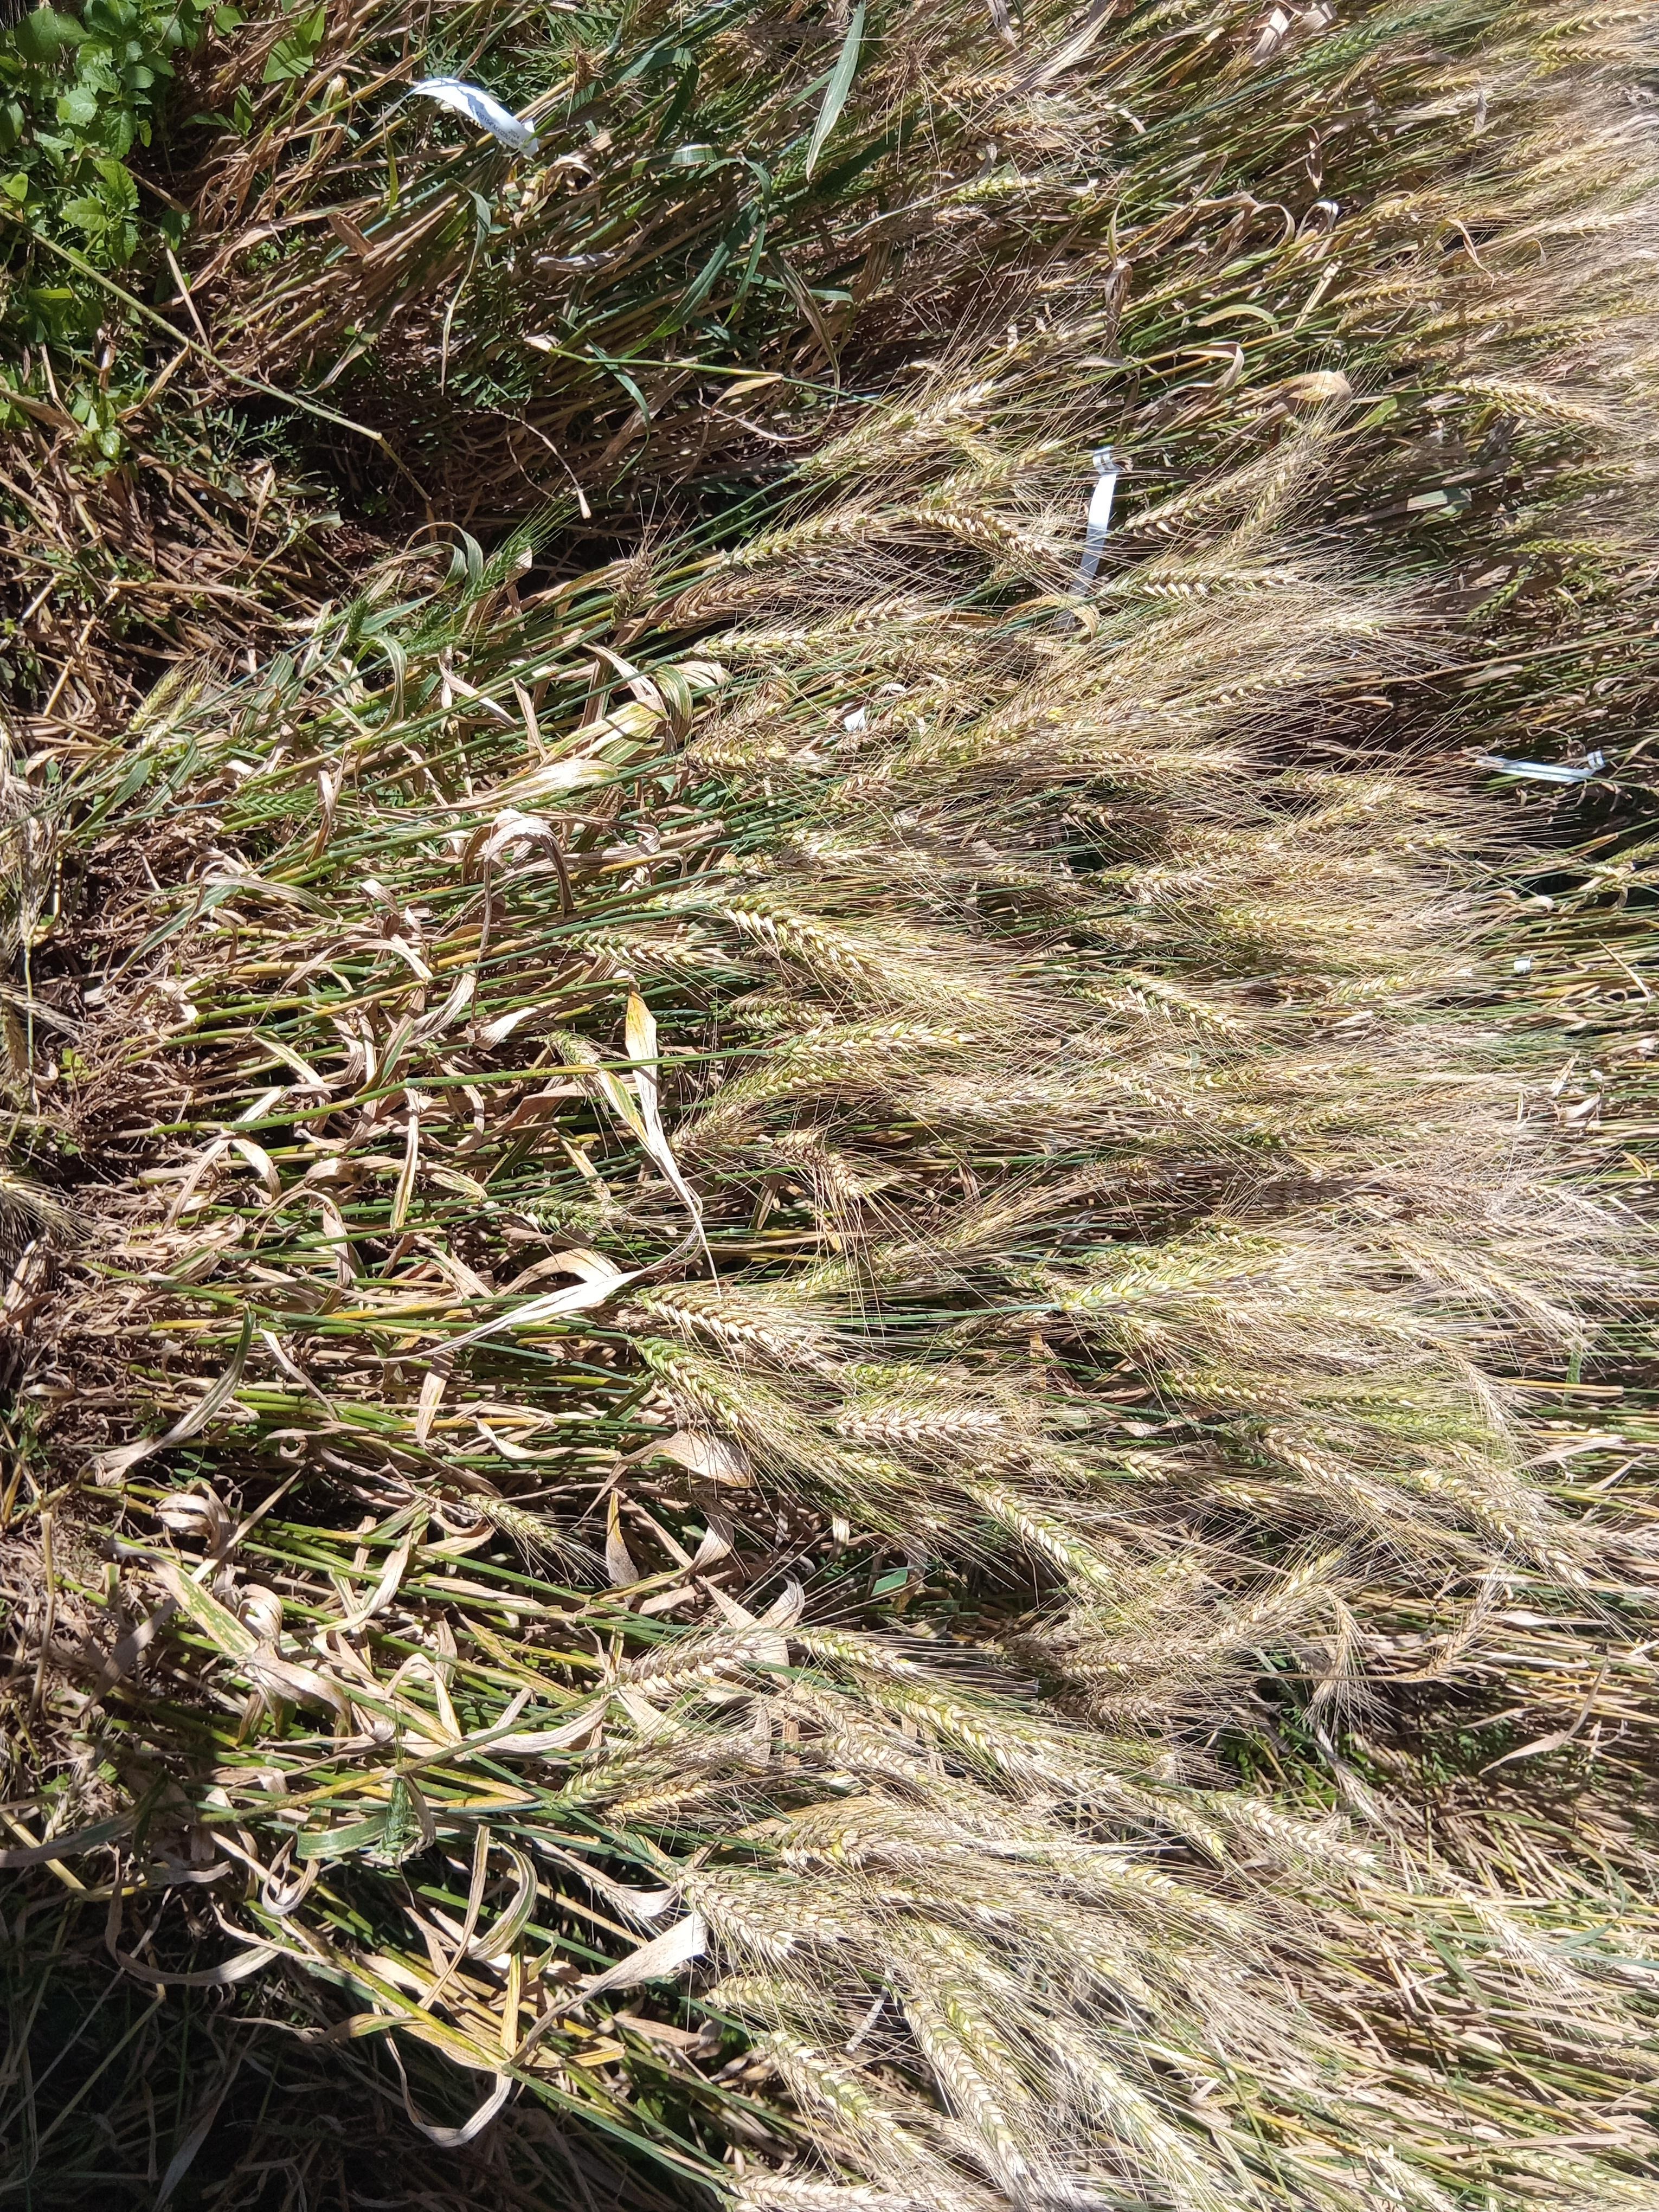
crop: wheat
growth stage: maturity
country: Kenya
